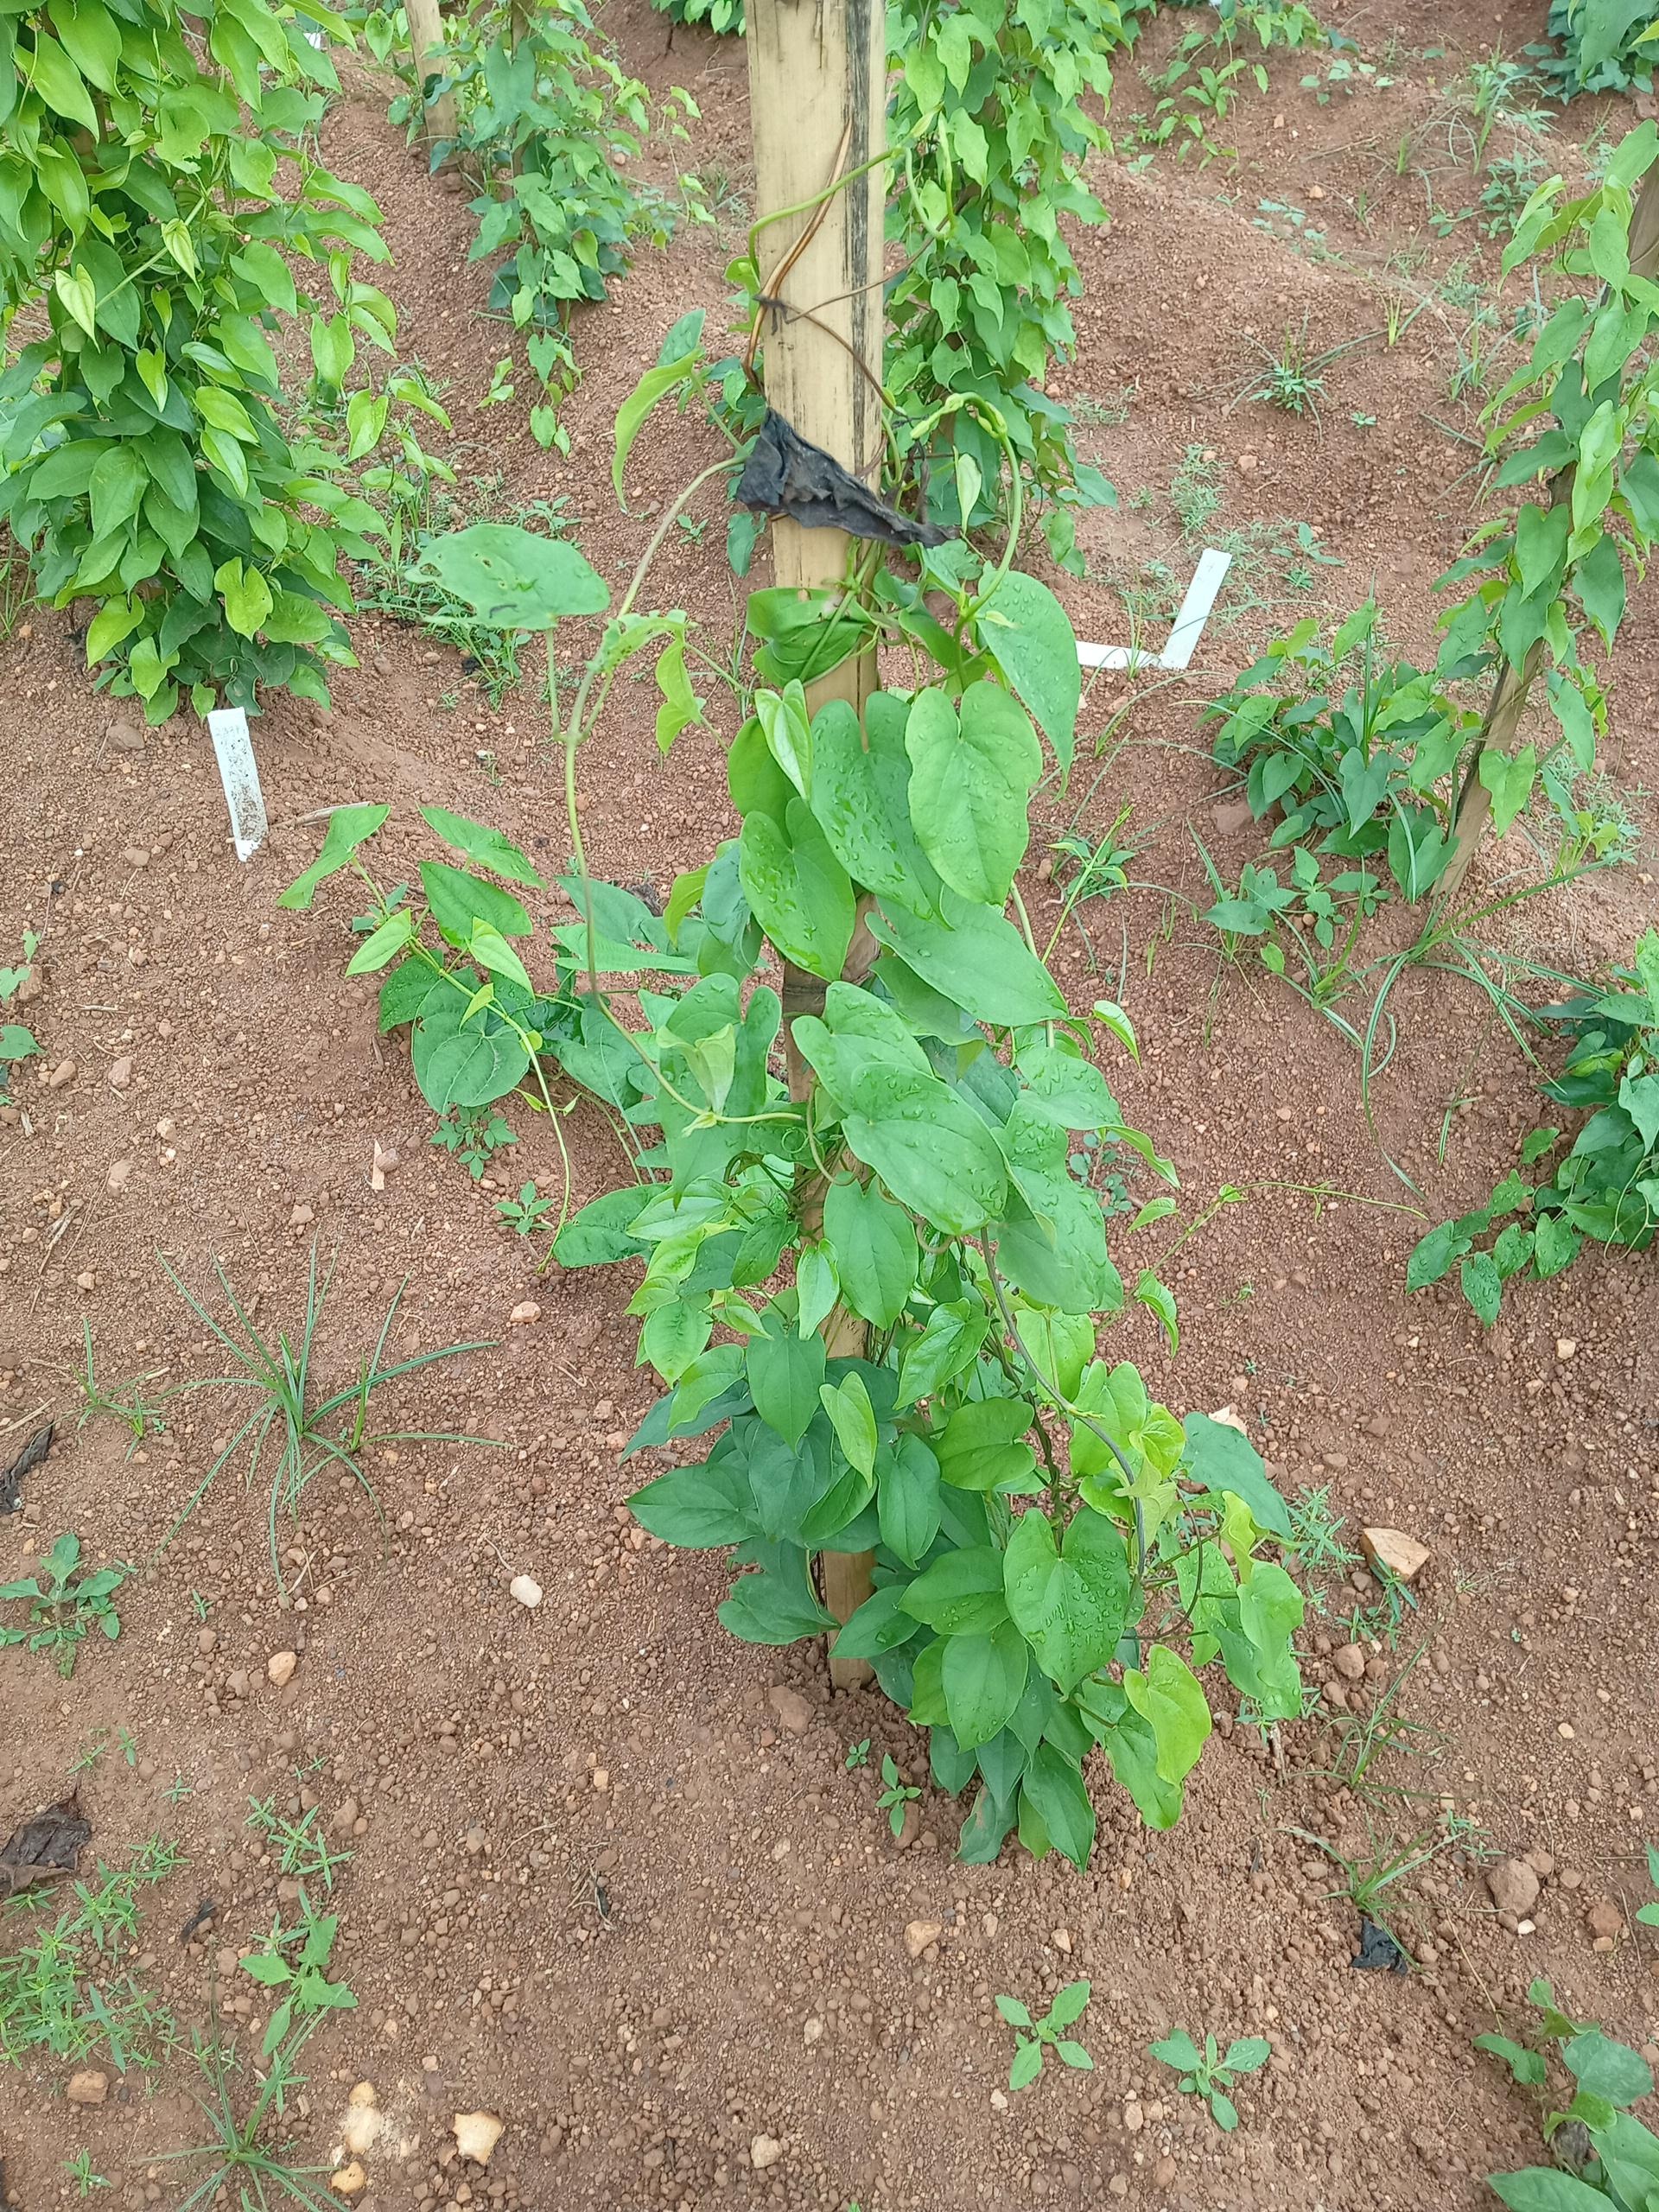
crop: yam
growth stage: vegetative
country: Nigeria
